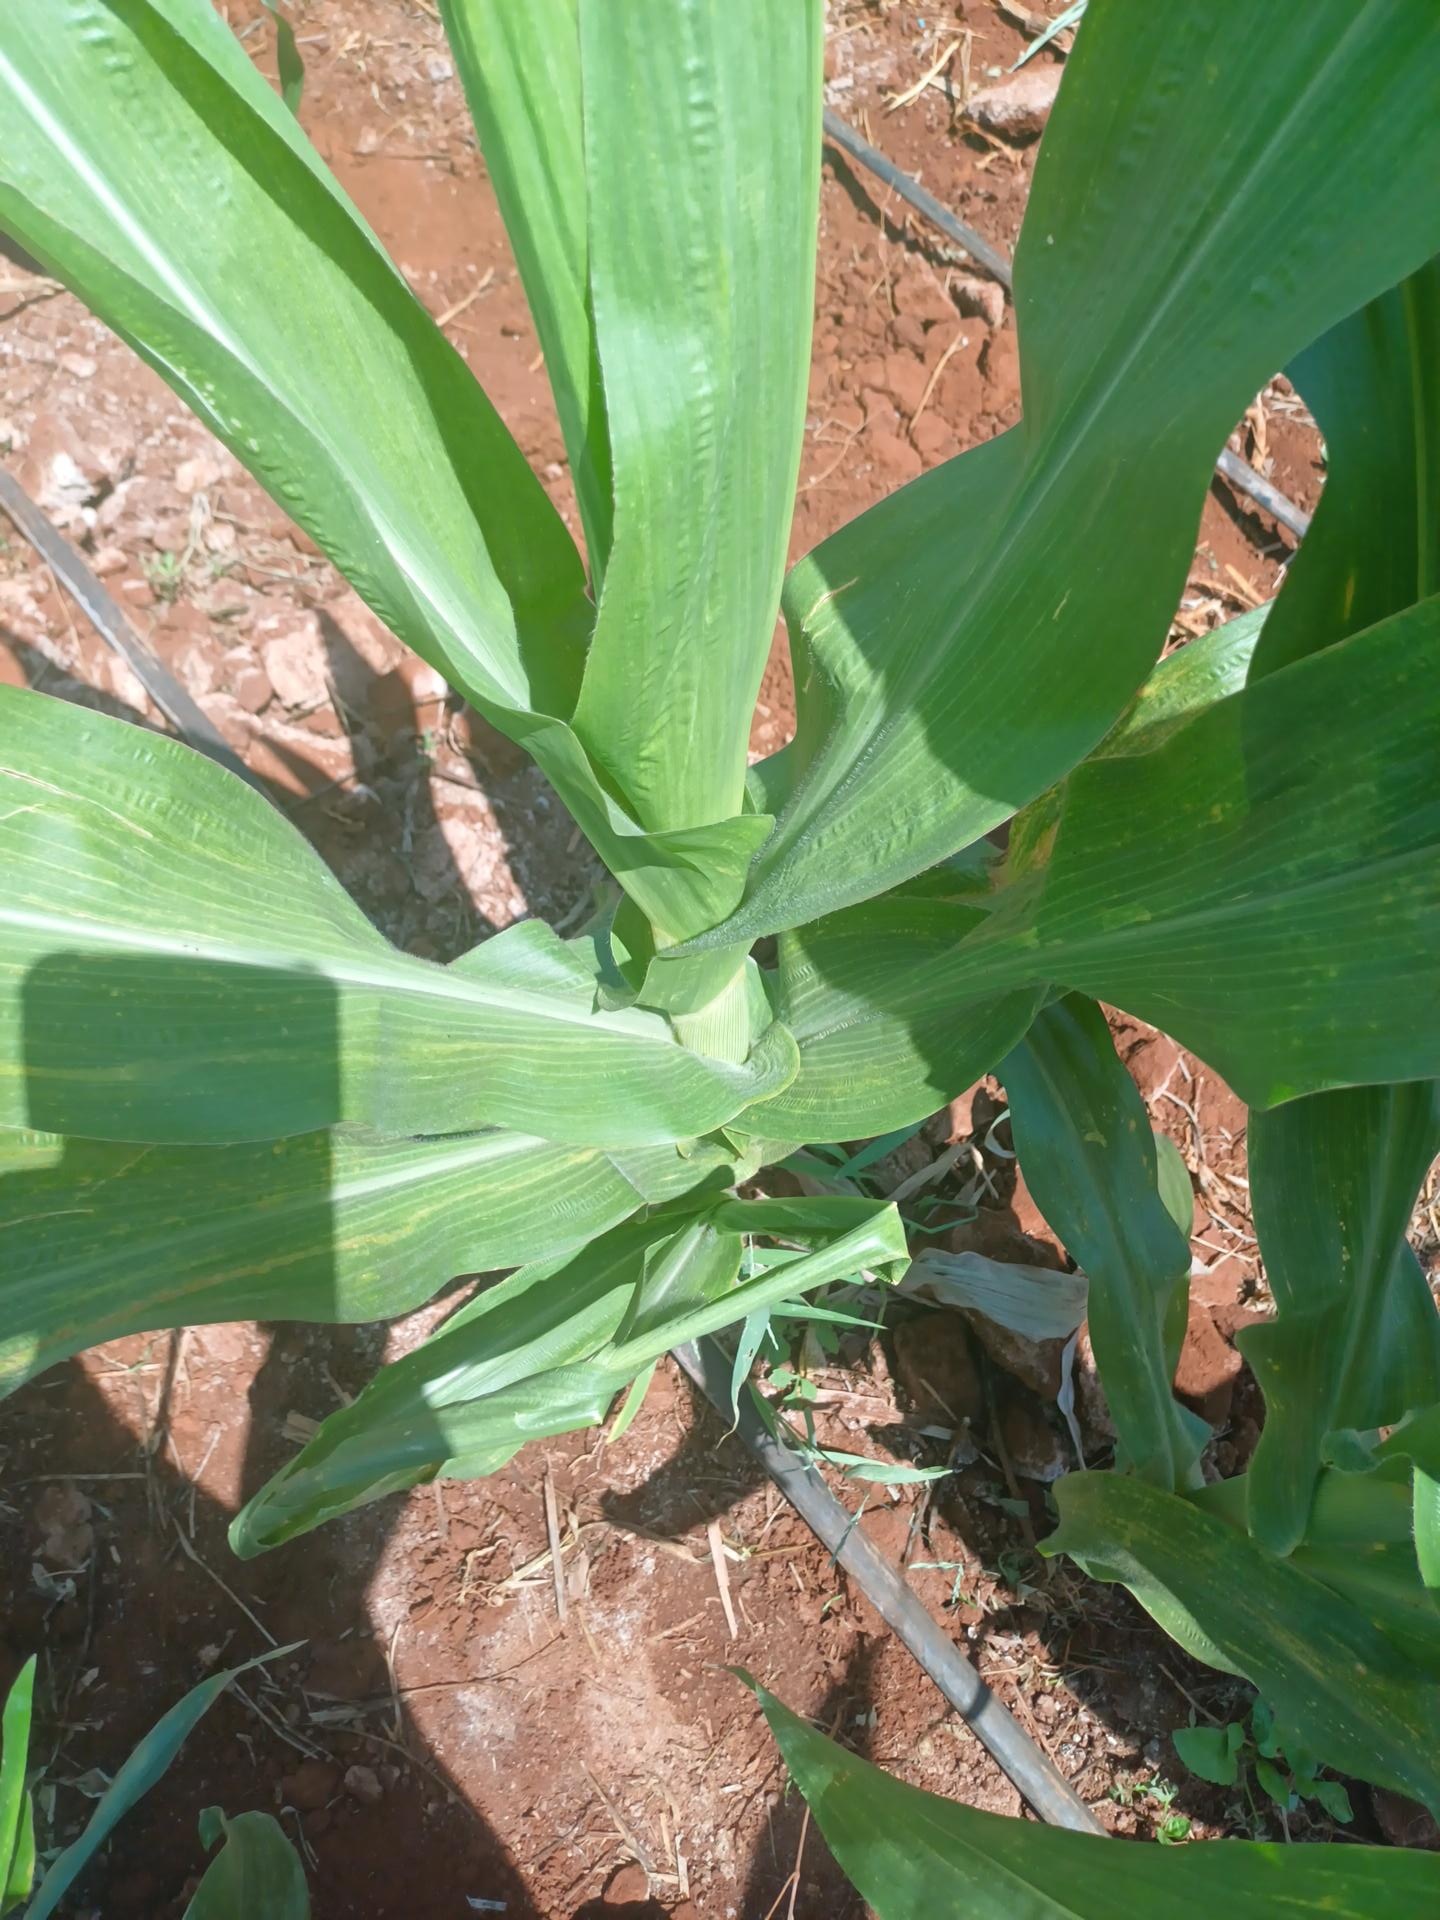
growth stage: vegetative
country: Kenya
